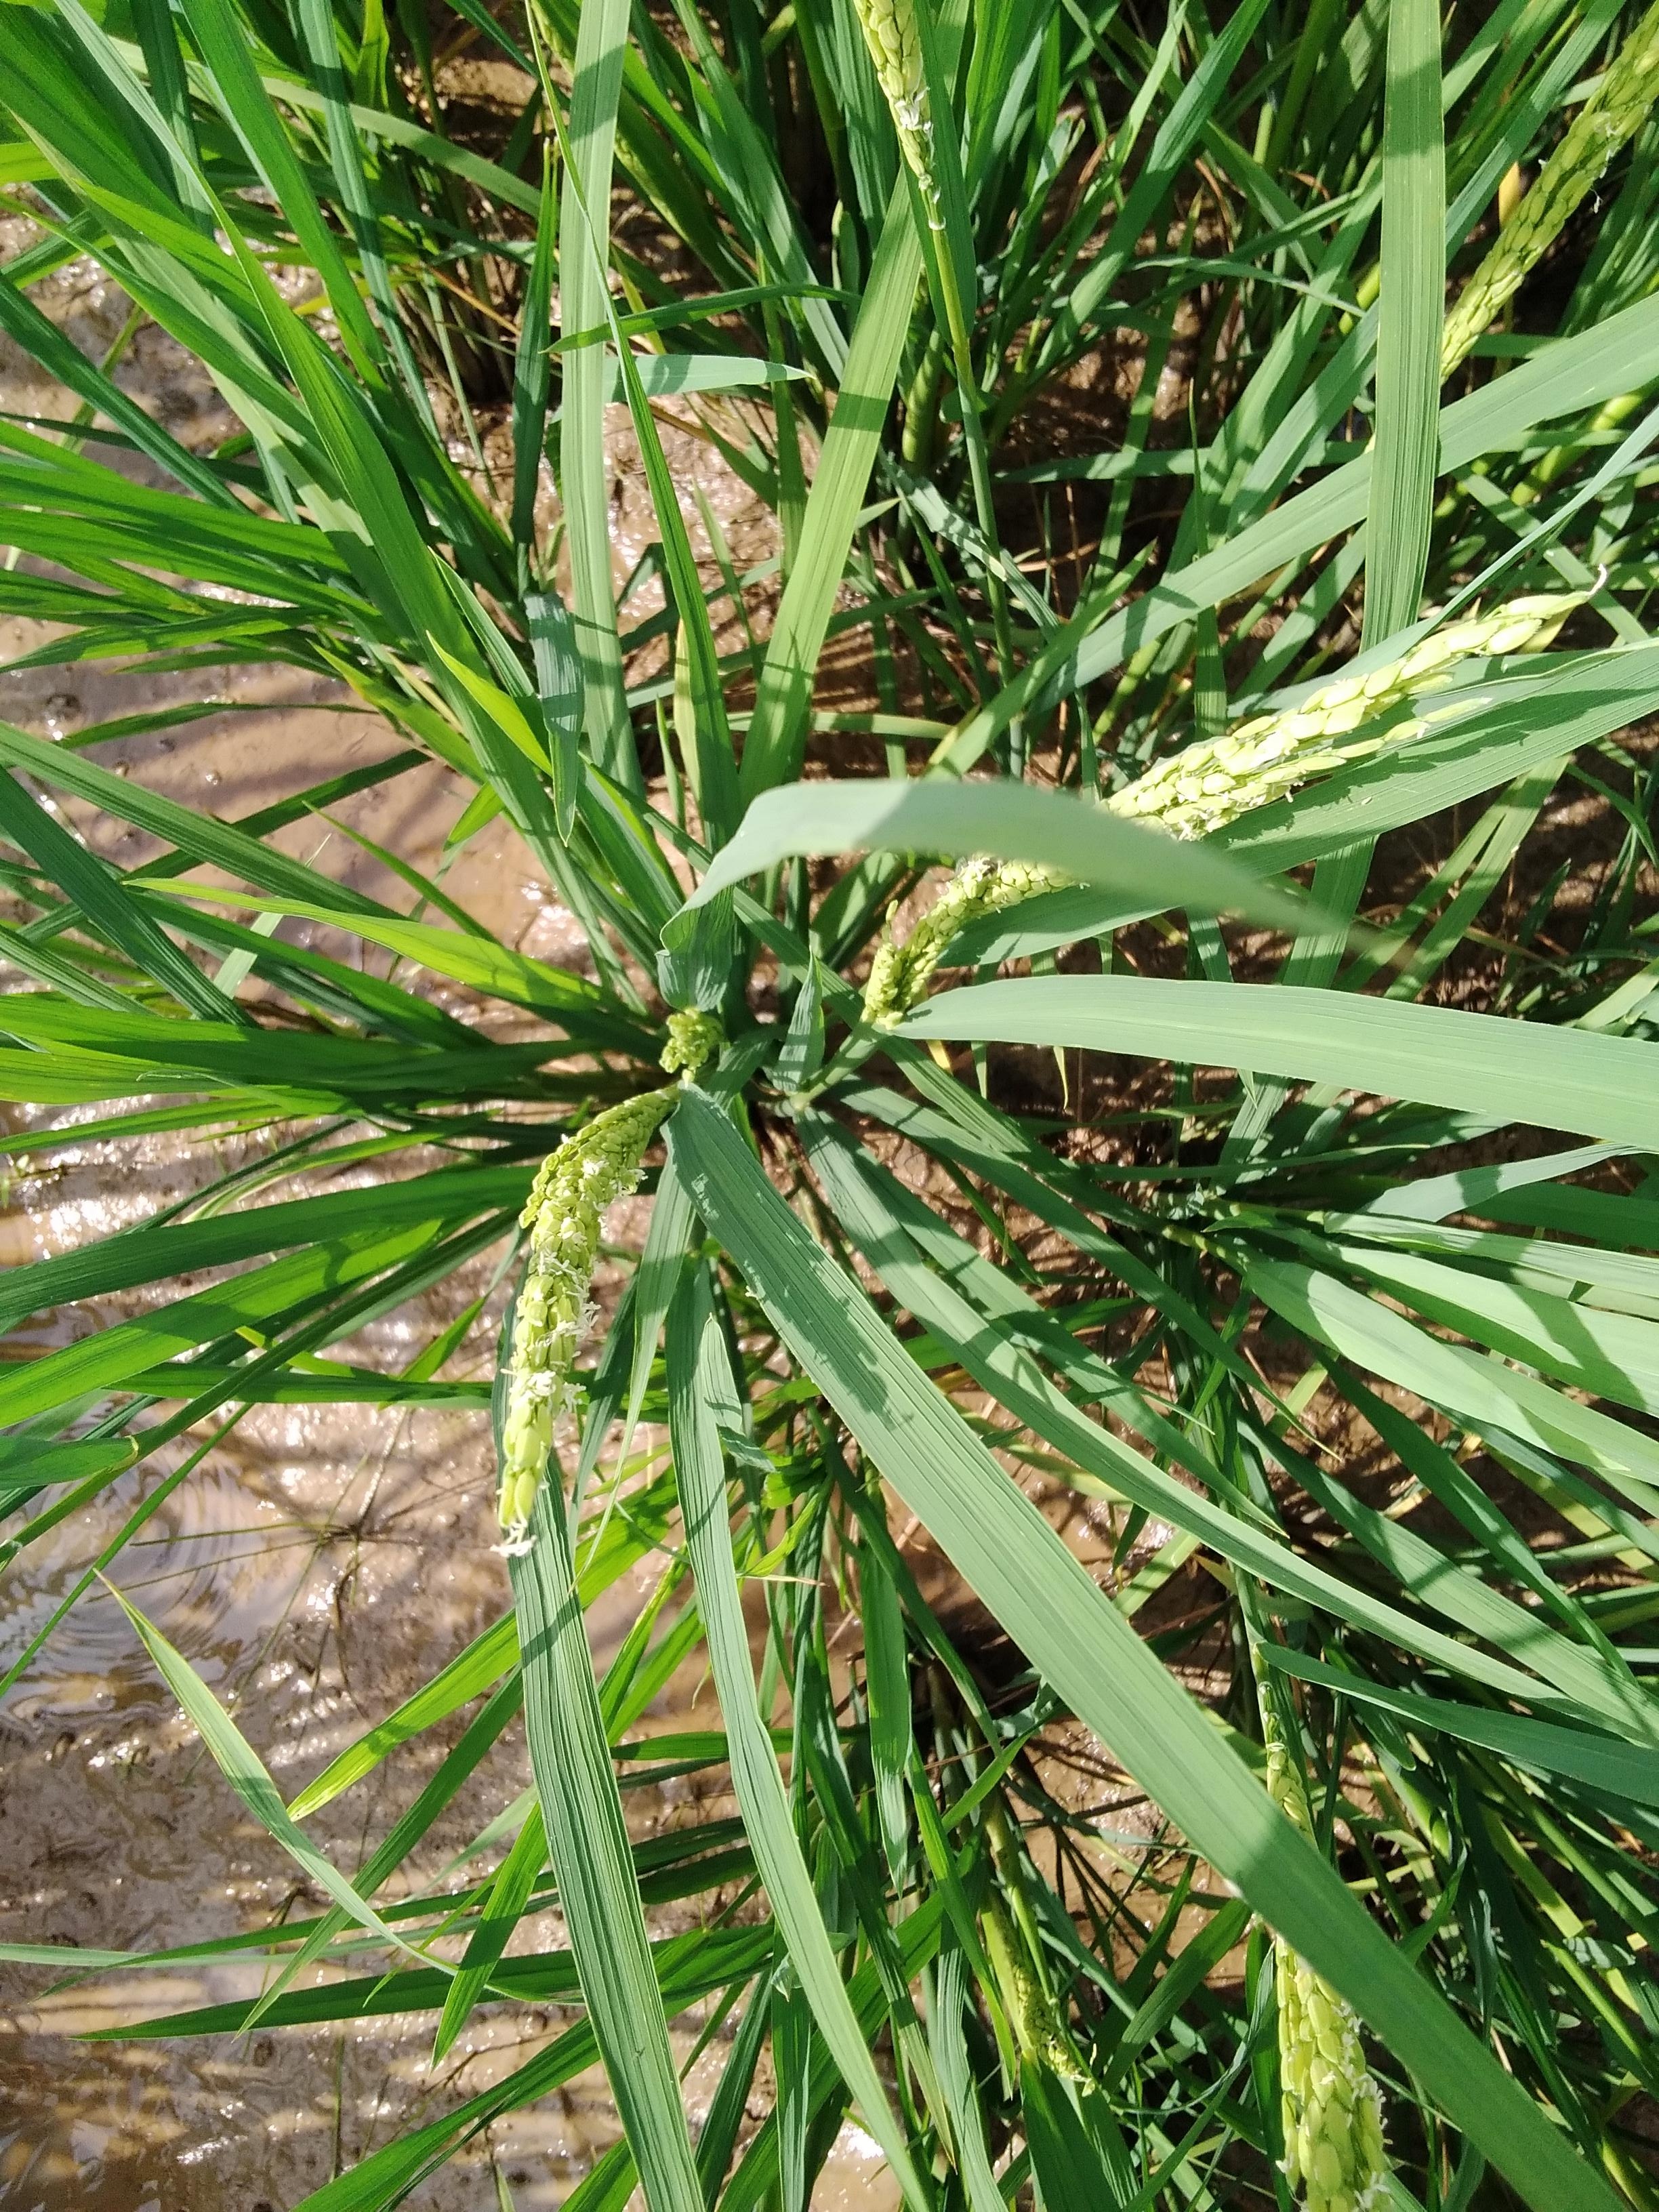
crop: rice
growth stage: flowering
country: Nigeria
